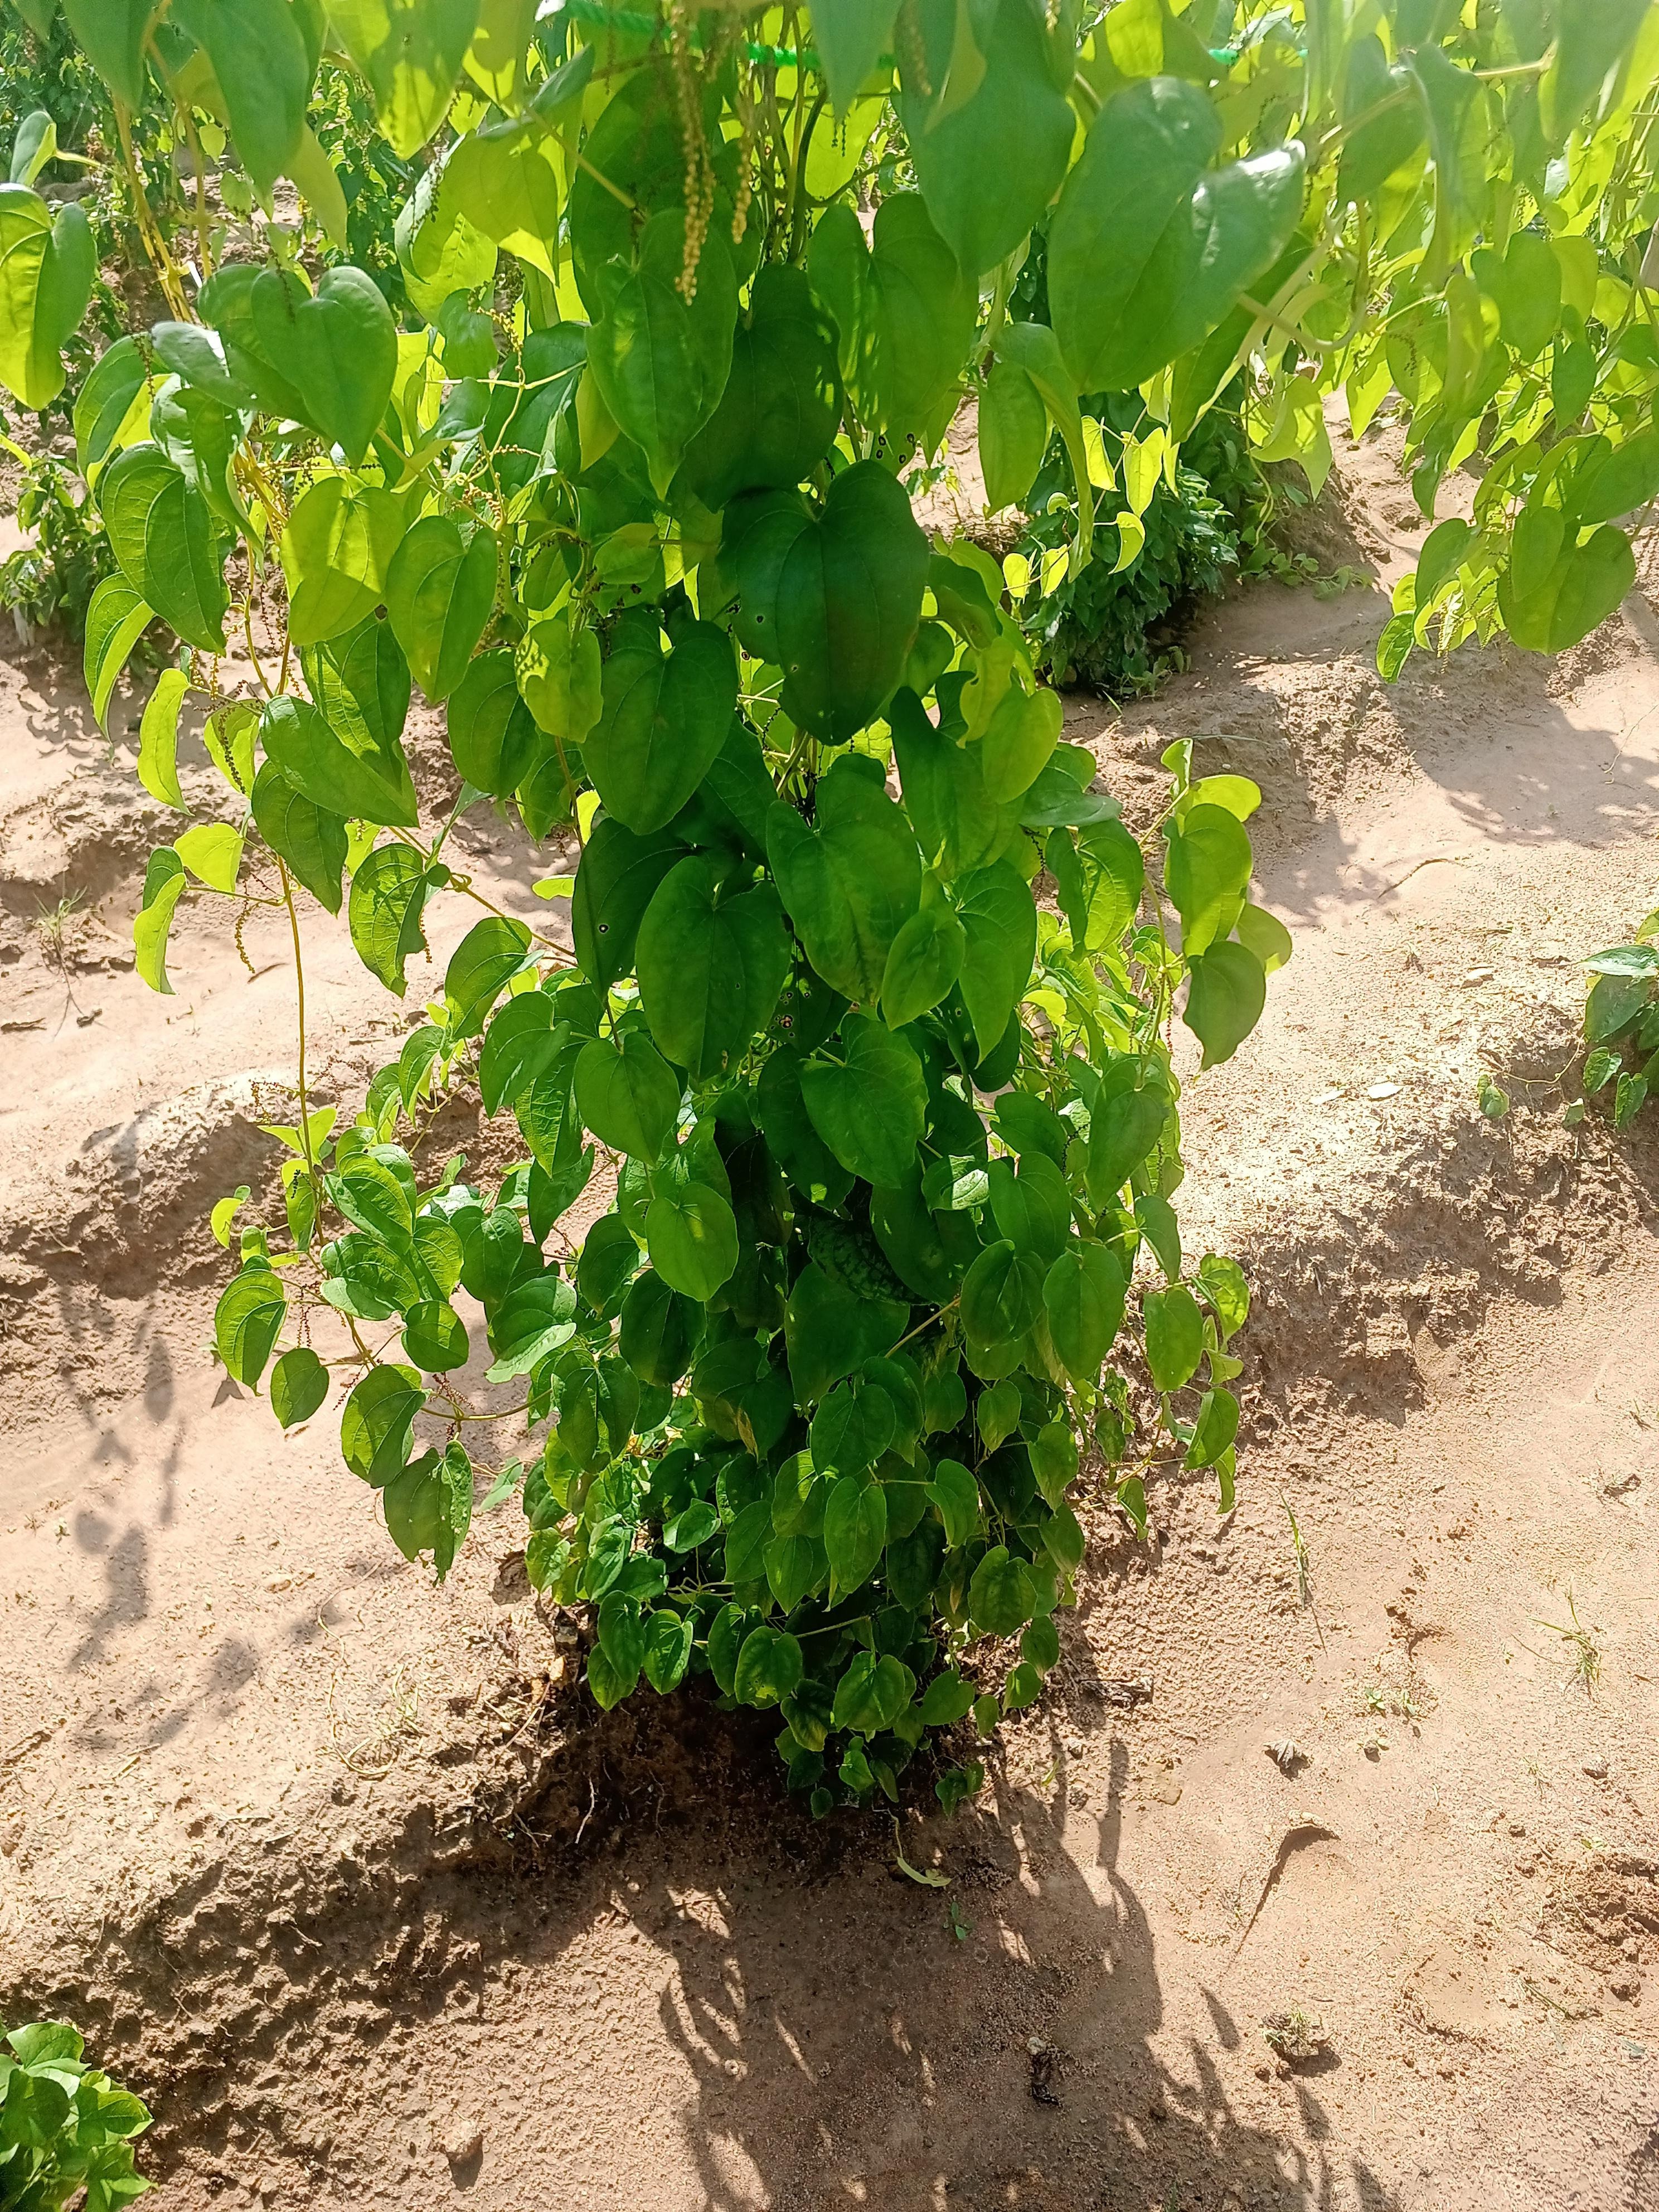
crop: yam
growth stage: vegetative
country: Nigeria
